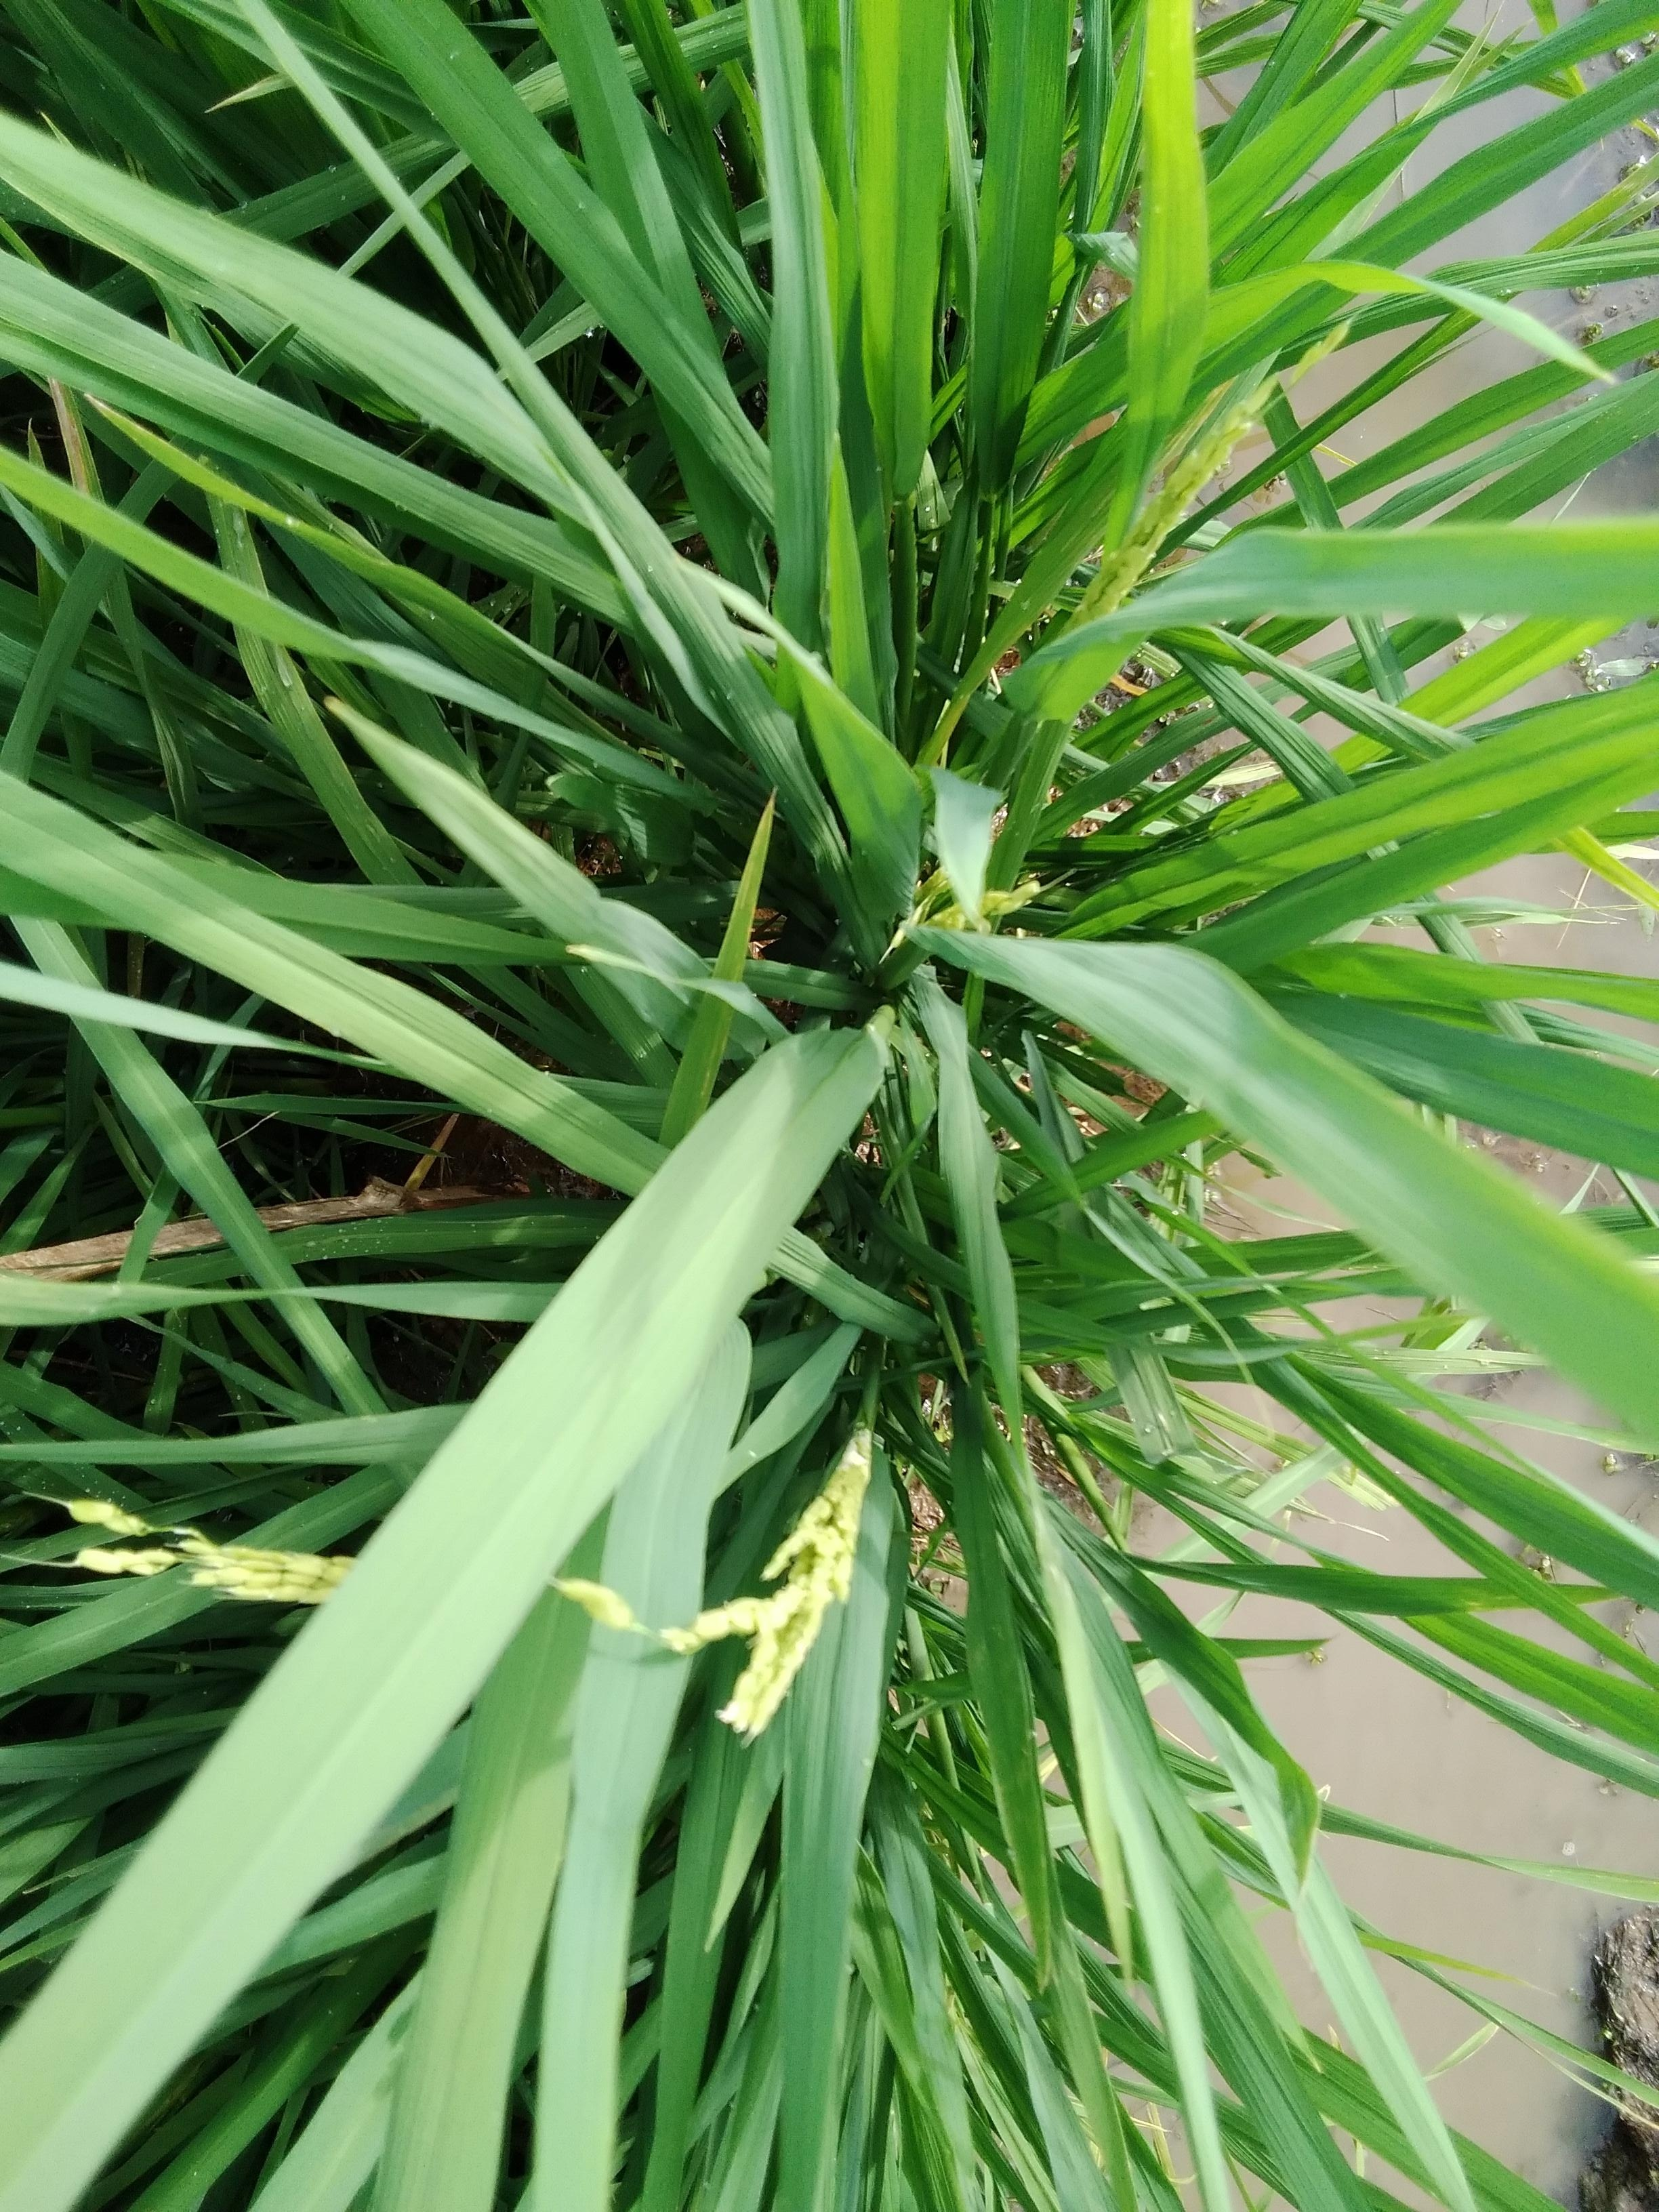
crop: rice
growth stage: heading
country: Nigeria
